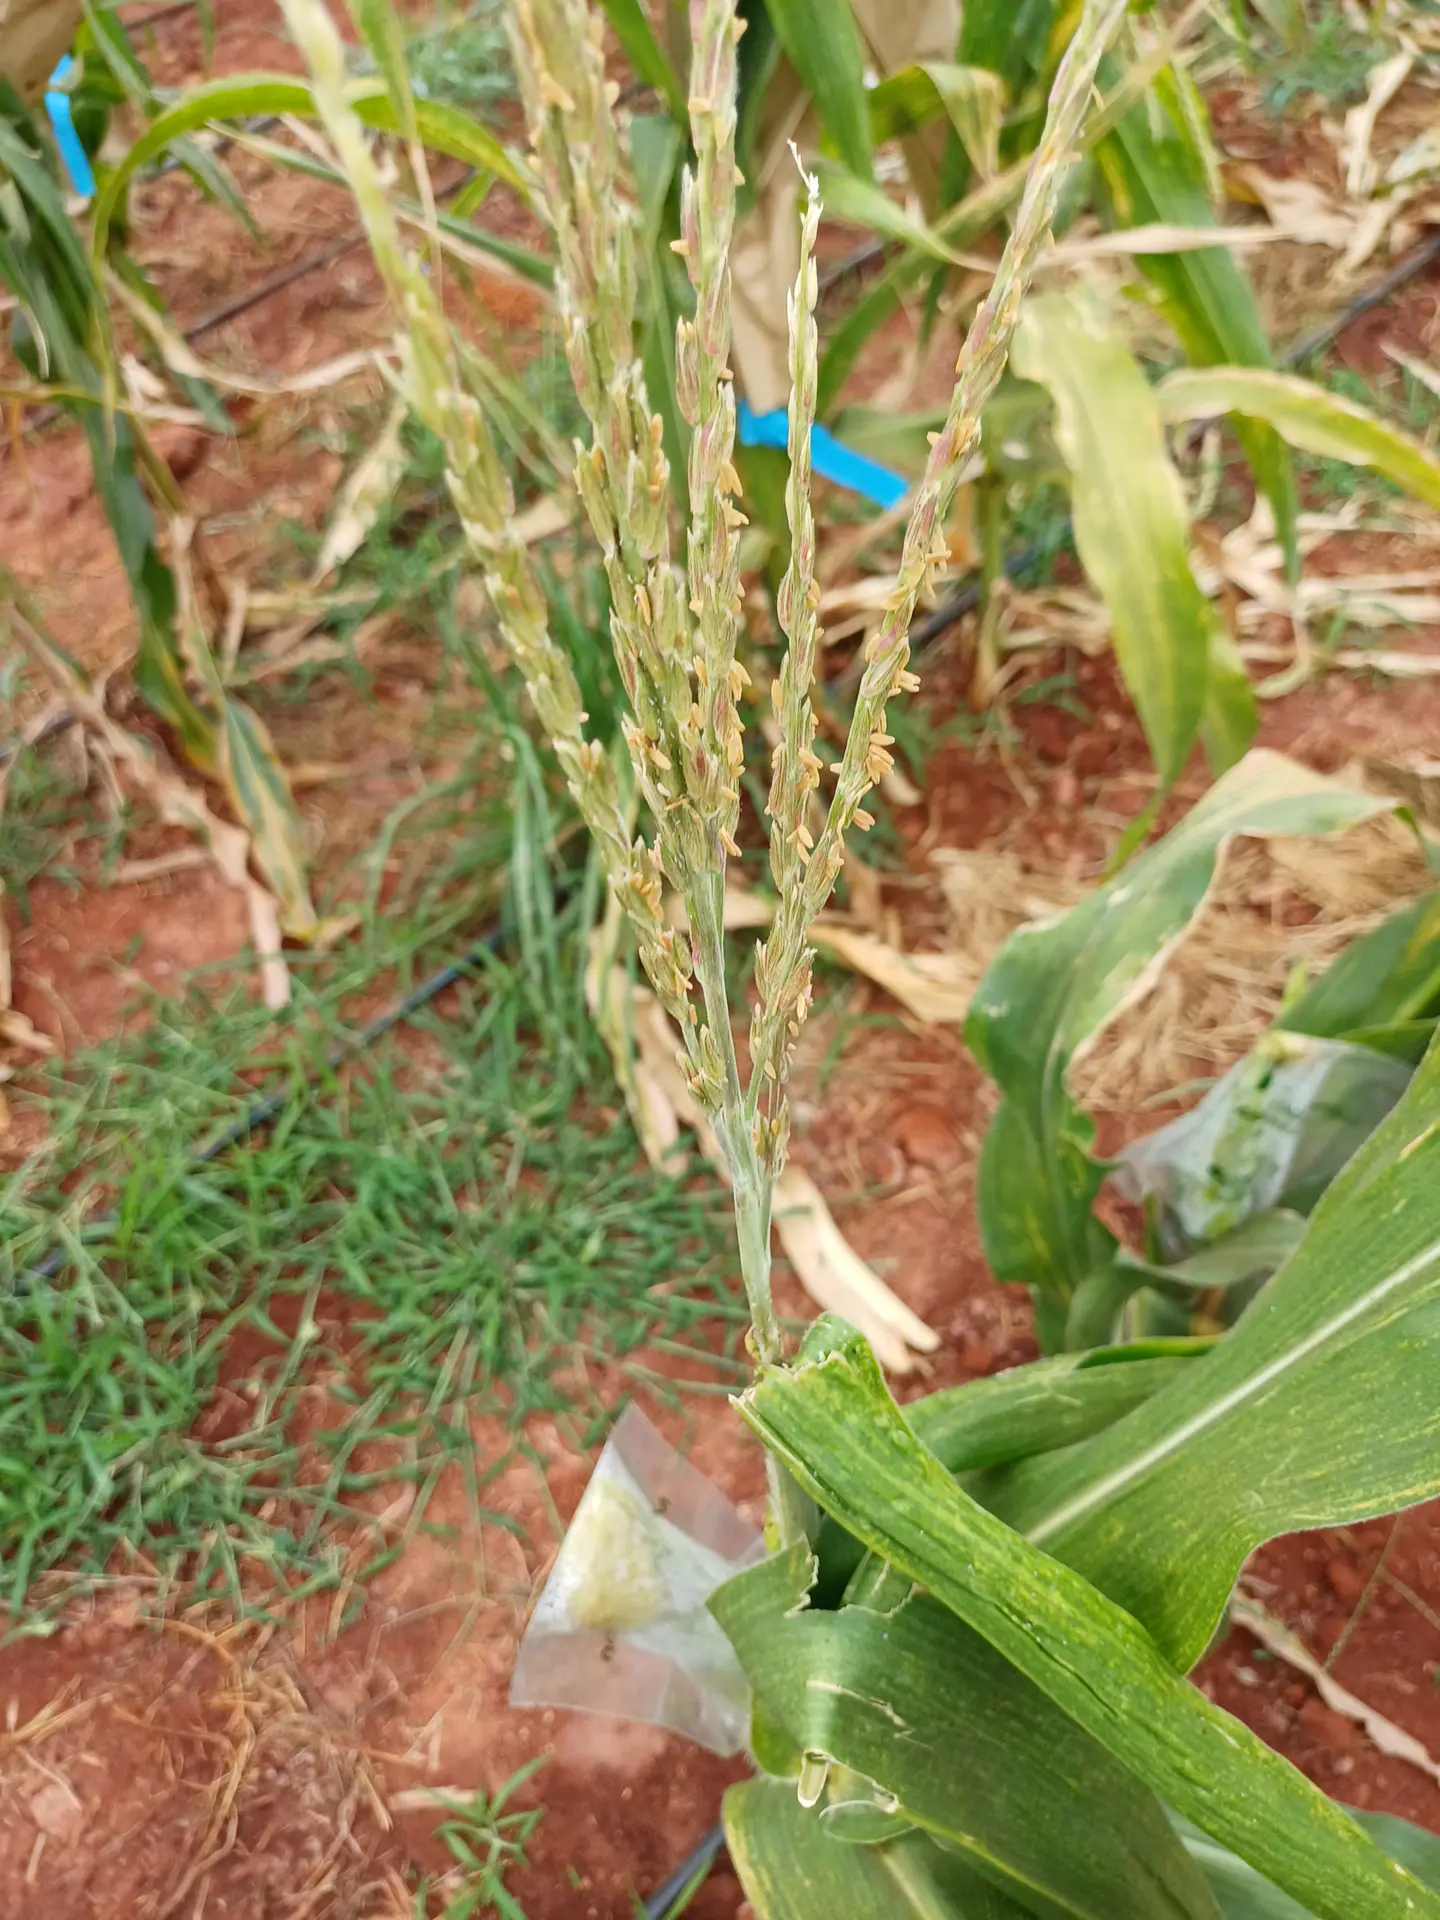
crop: maize
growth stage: flowering
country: Kenya
